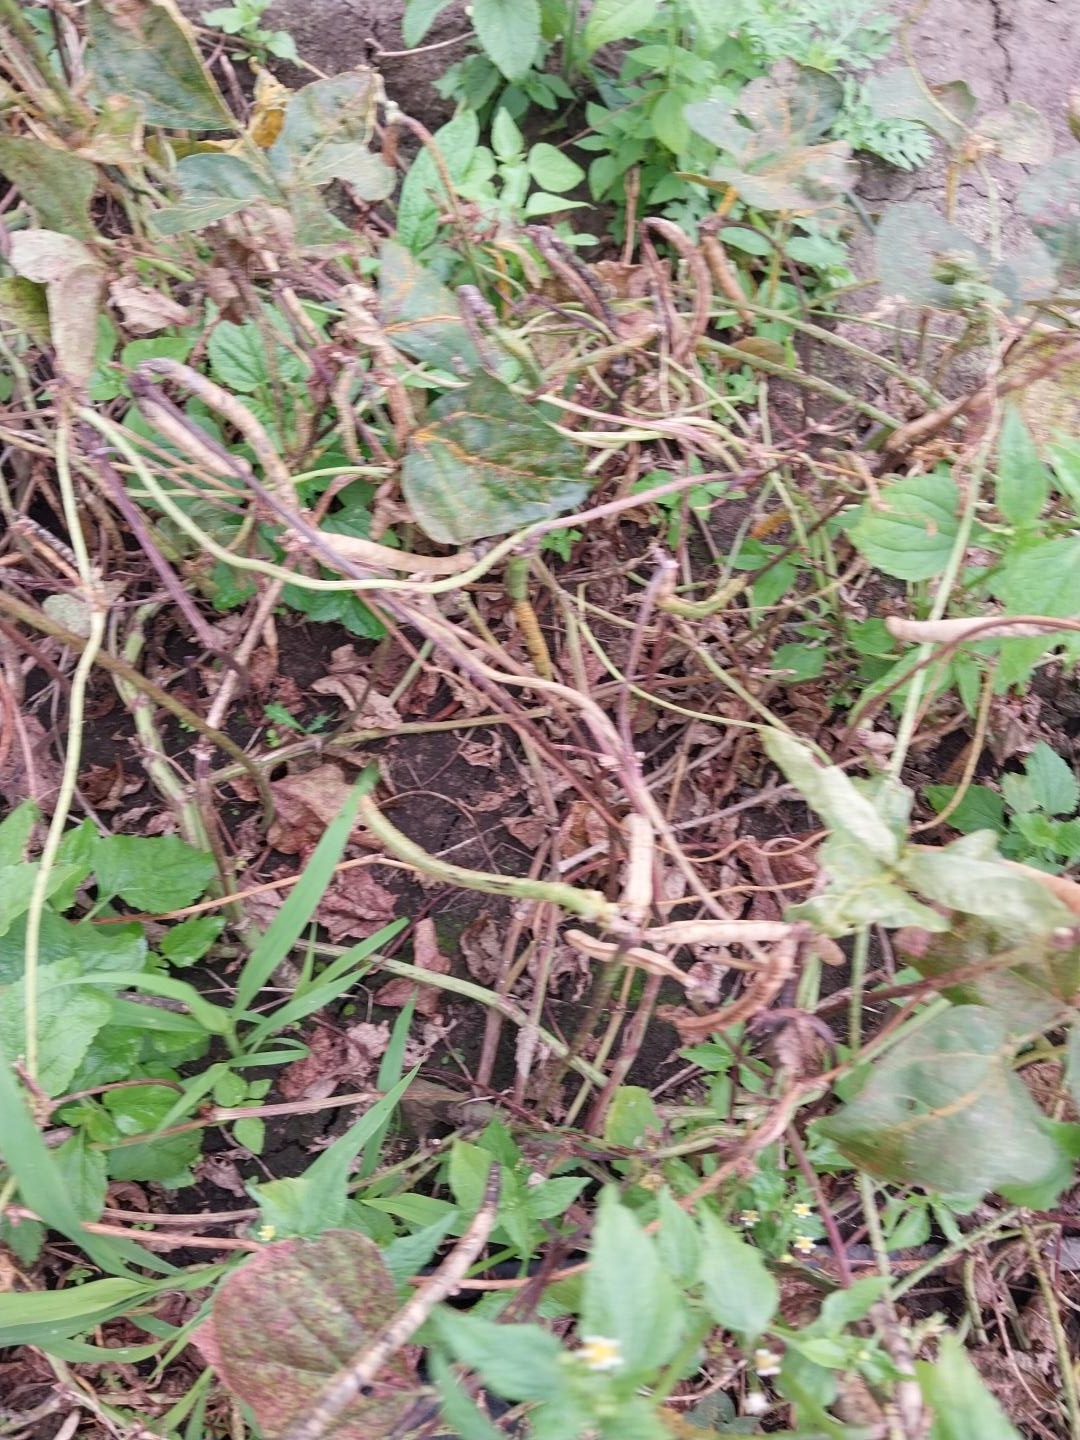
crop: cowpea
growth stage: development pod
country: Tanzania
